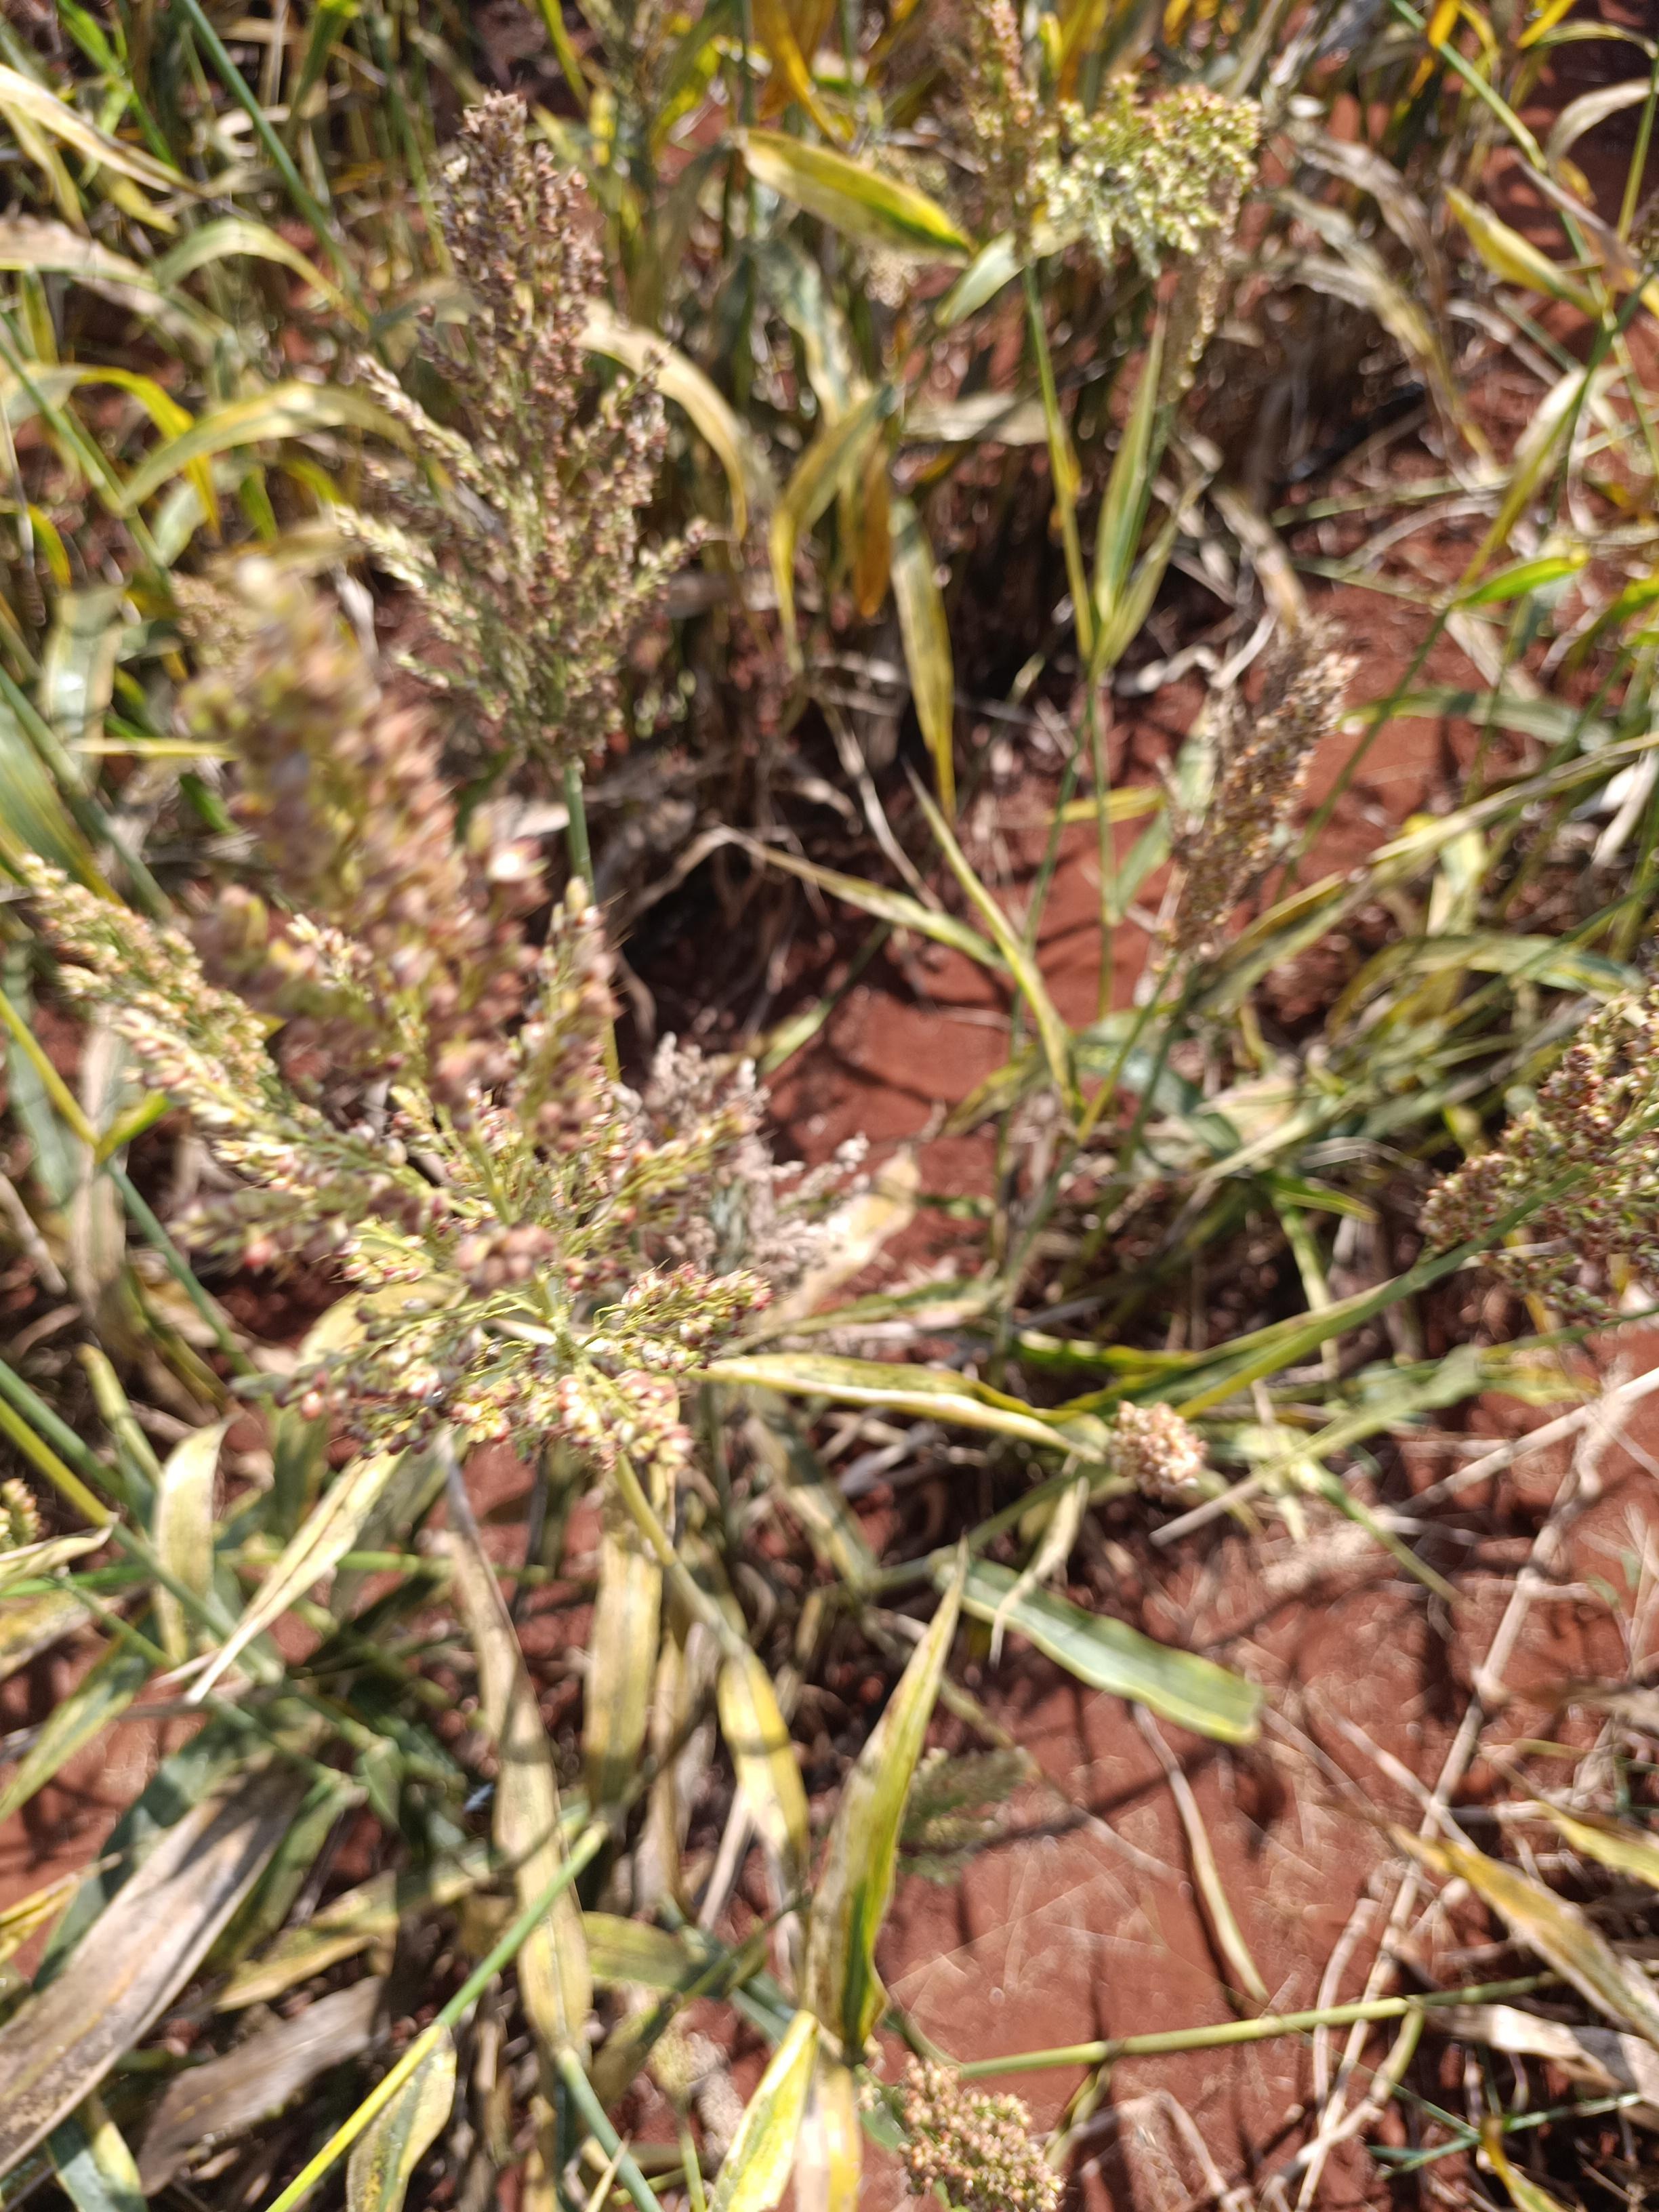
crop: sorghum
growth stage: maturity
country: Kenya
